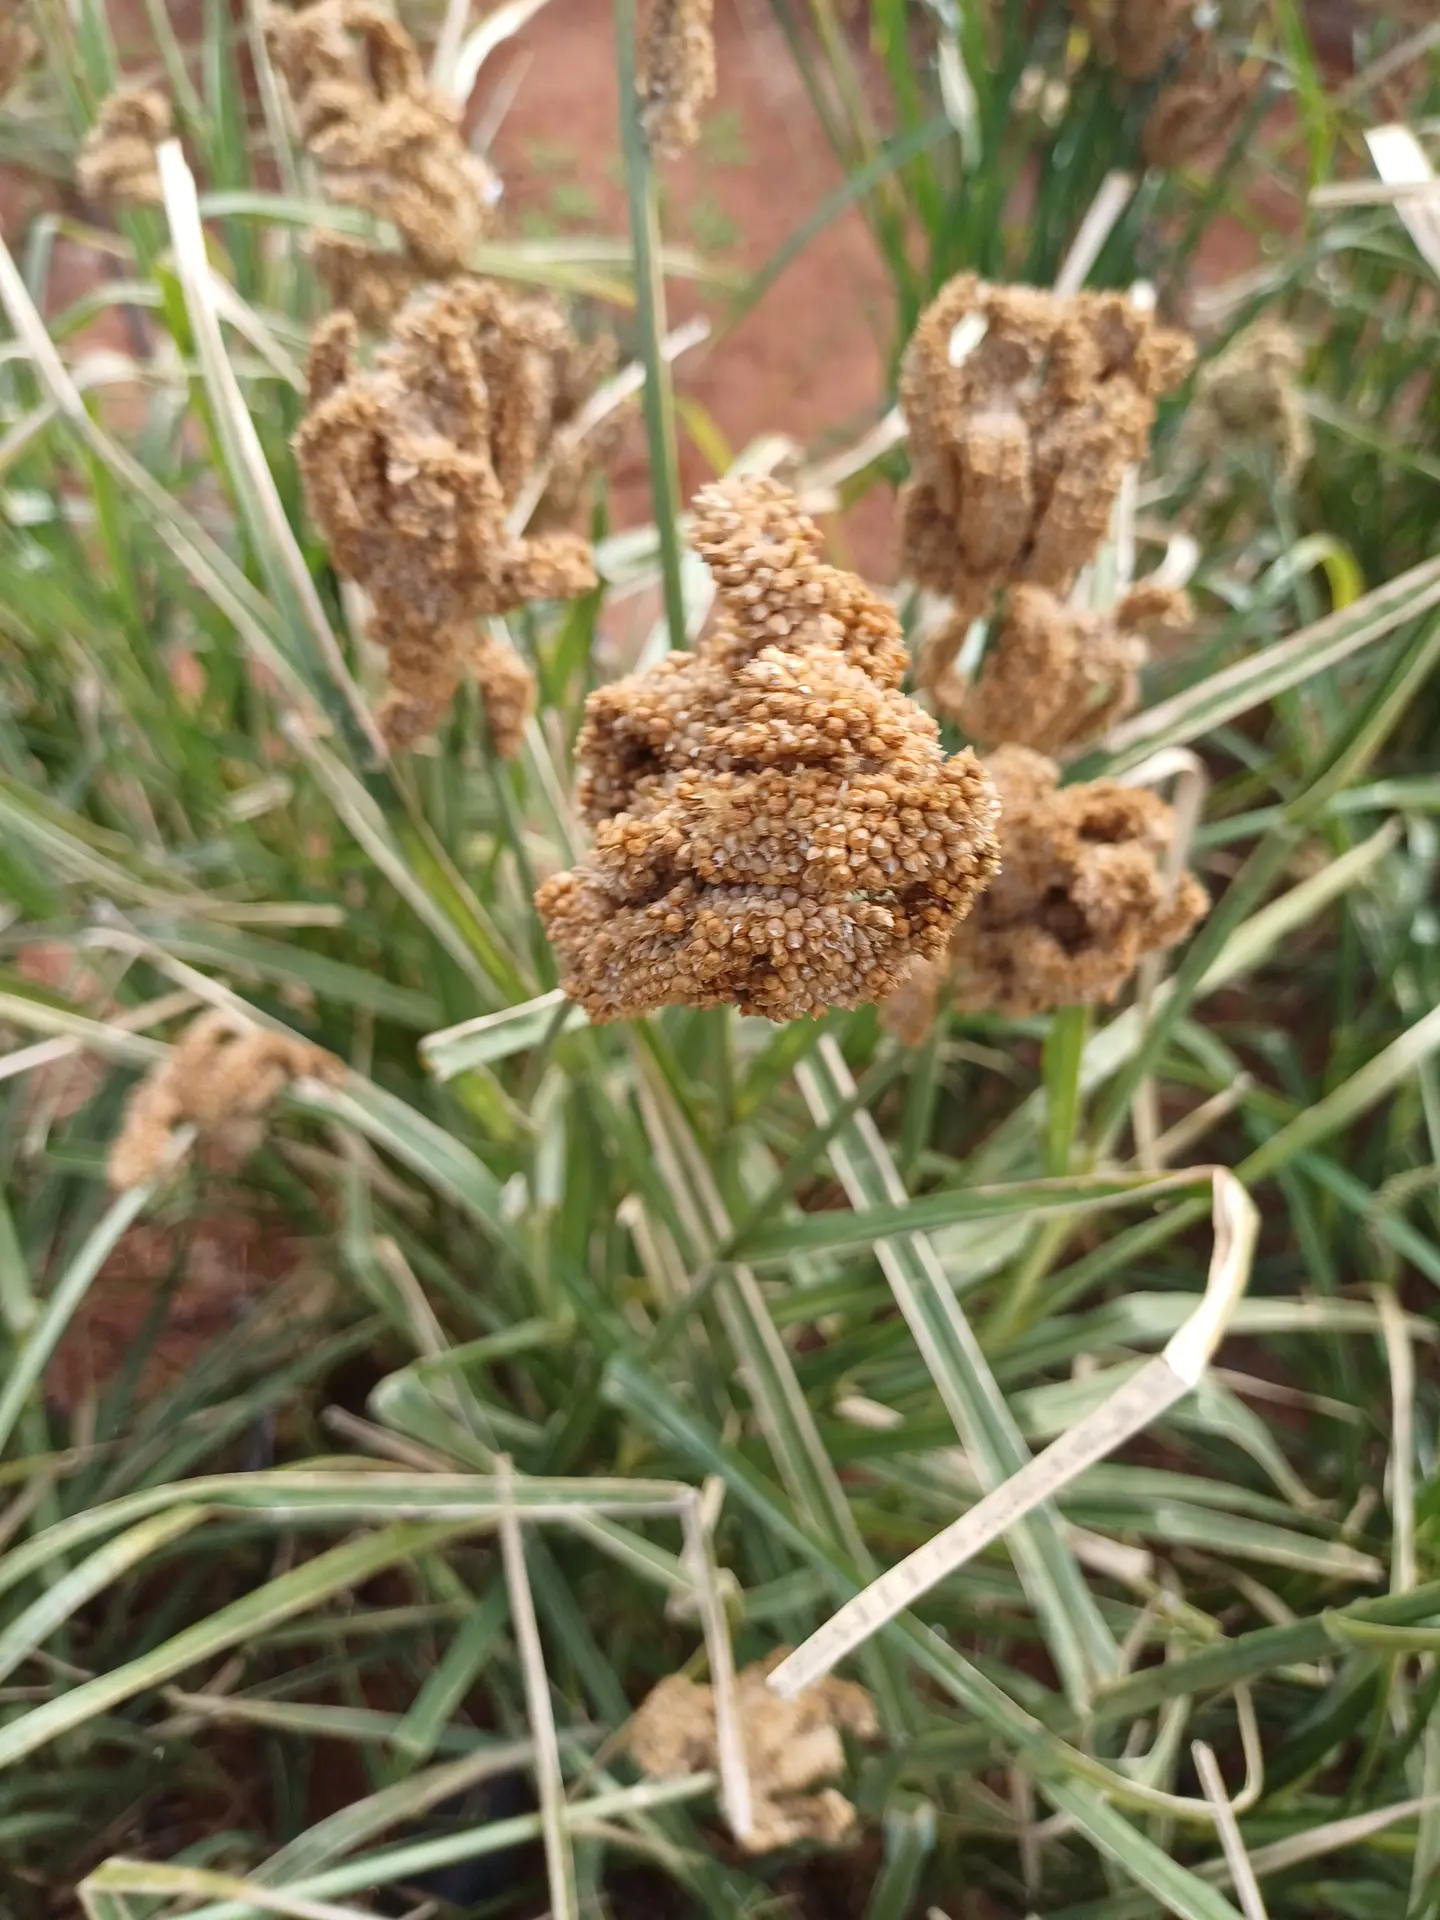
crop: finger millet
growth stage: maturity
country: Kenya
